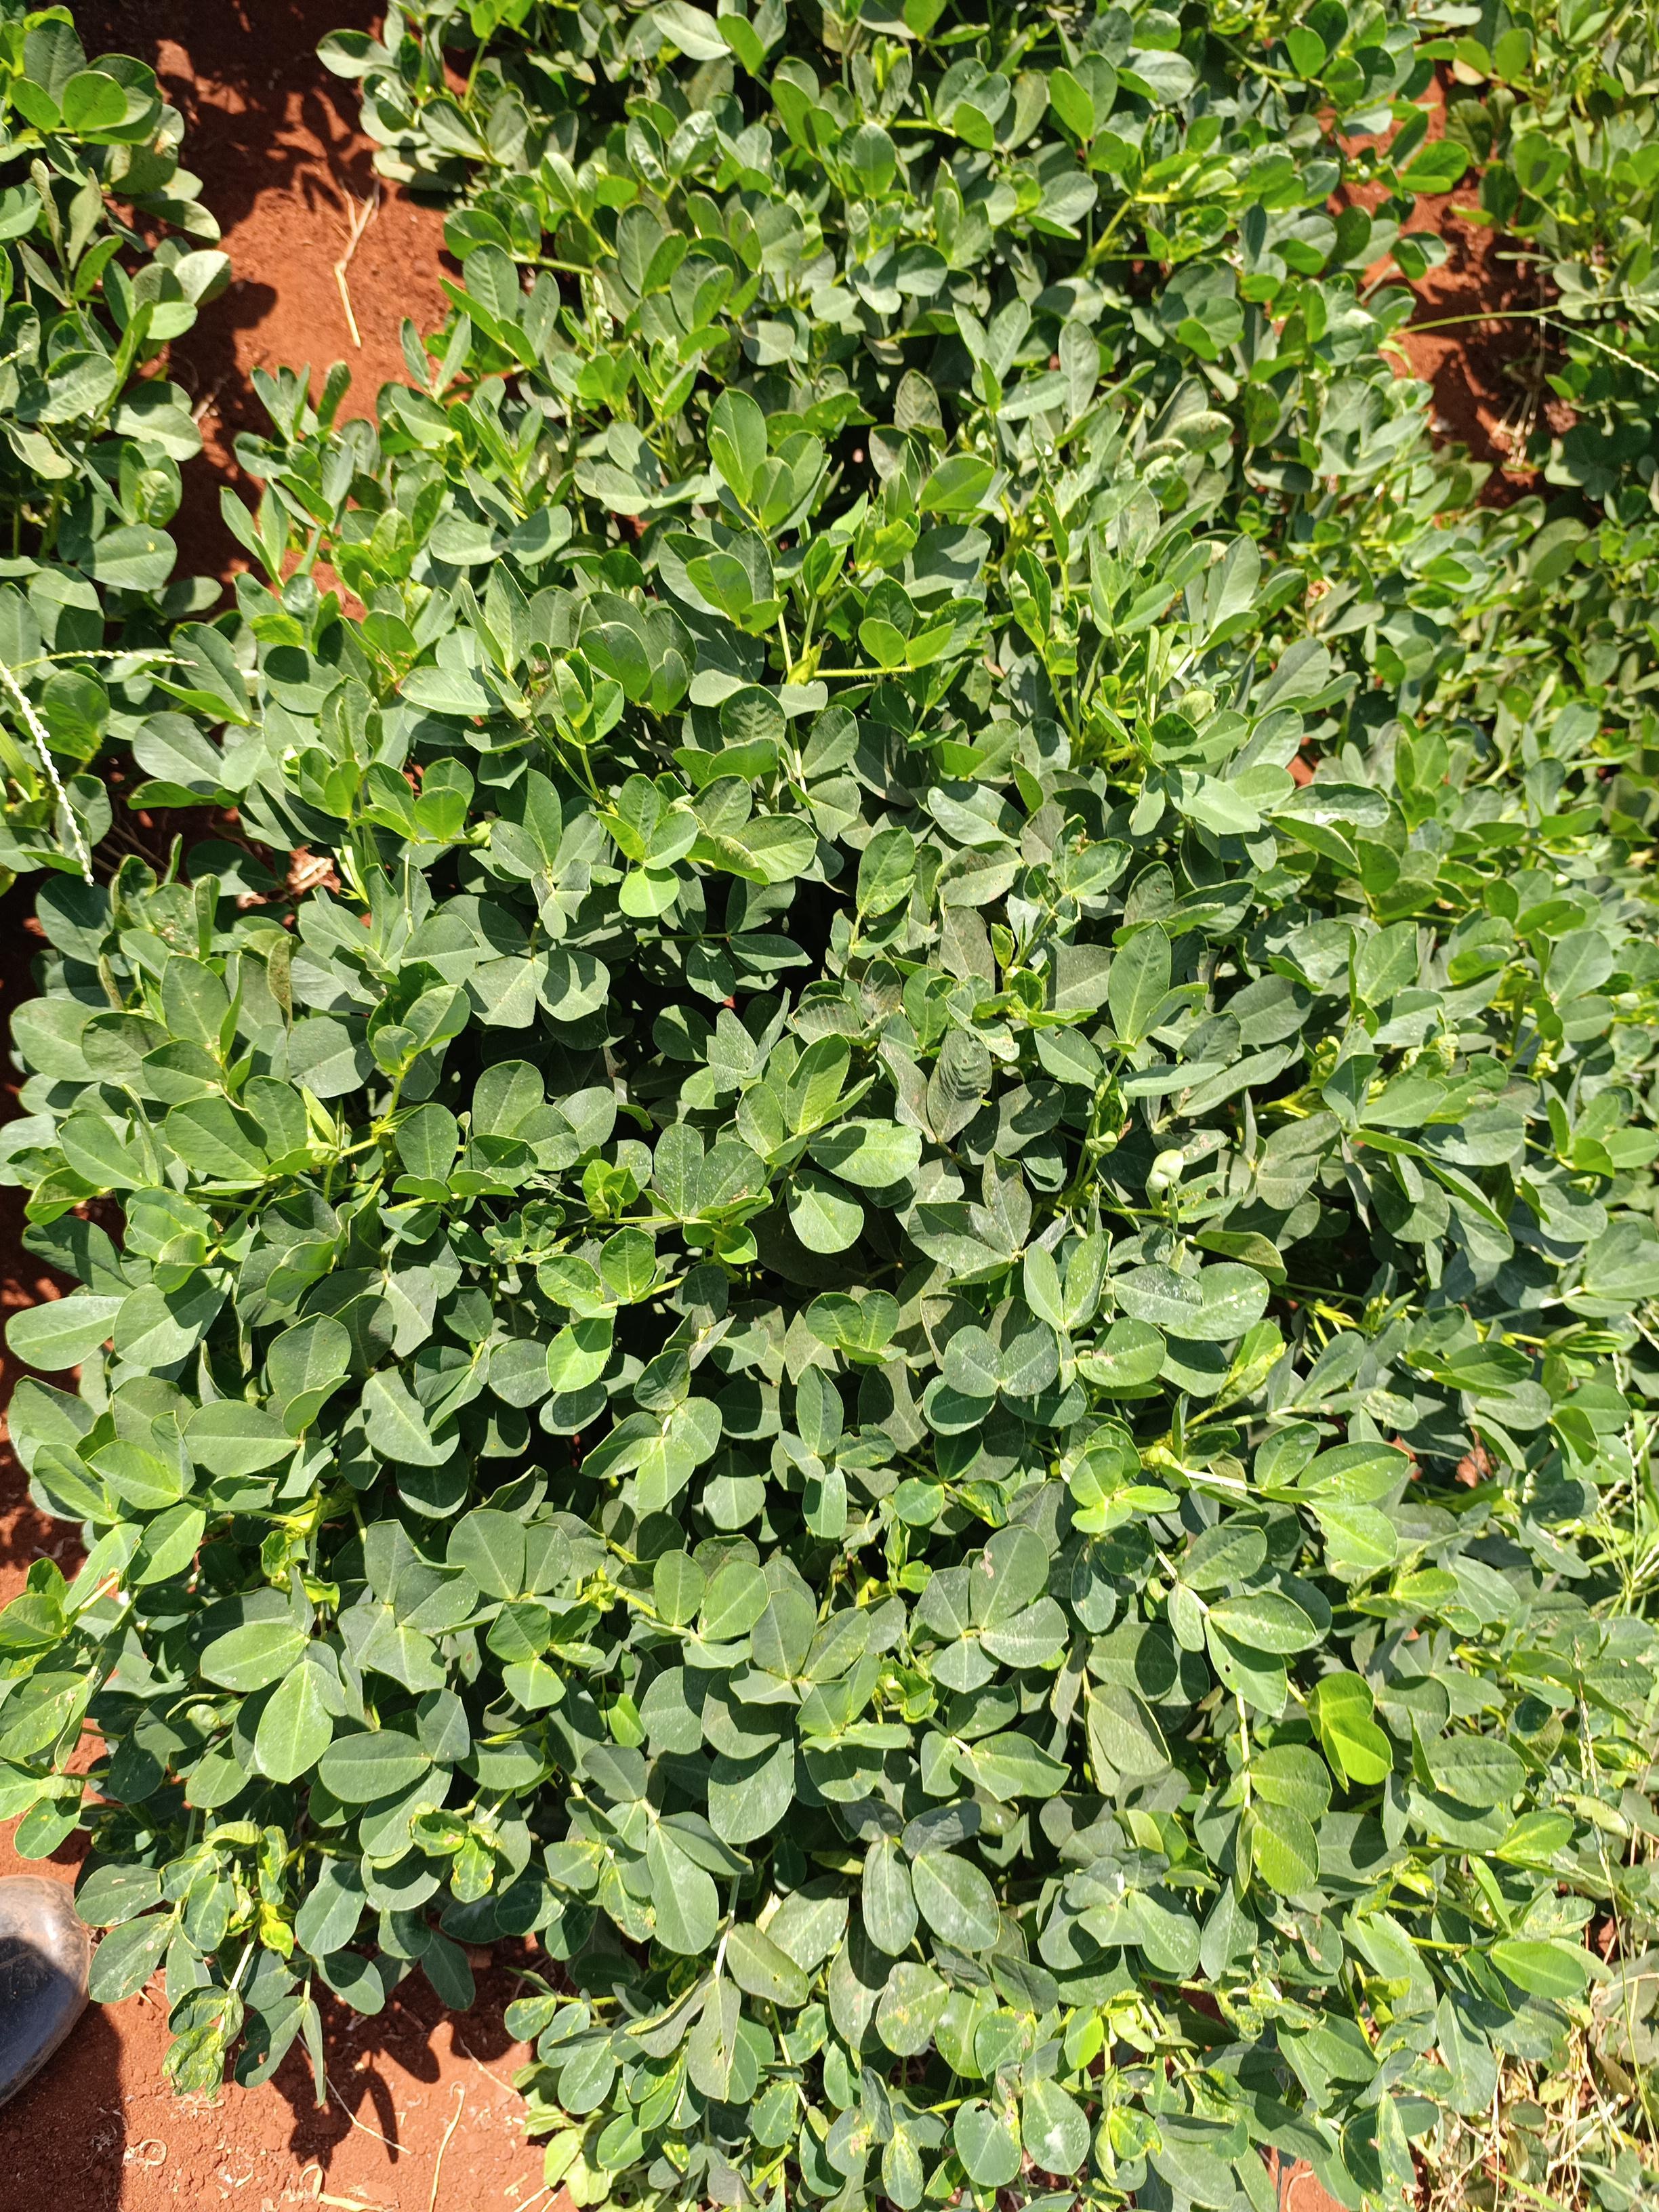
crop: groundnut
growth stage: pegging
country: Kenya
